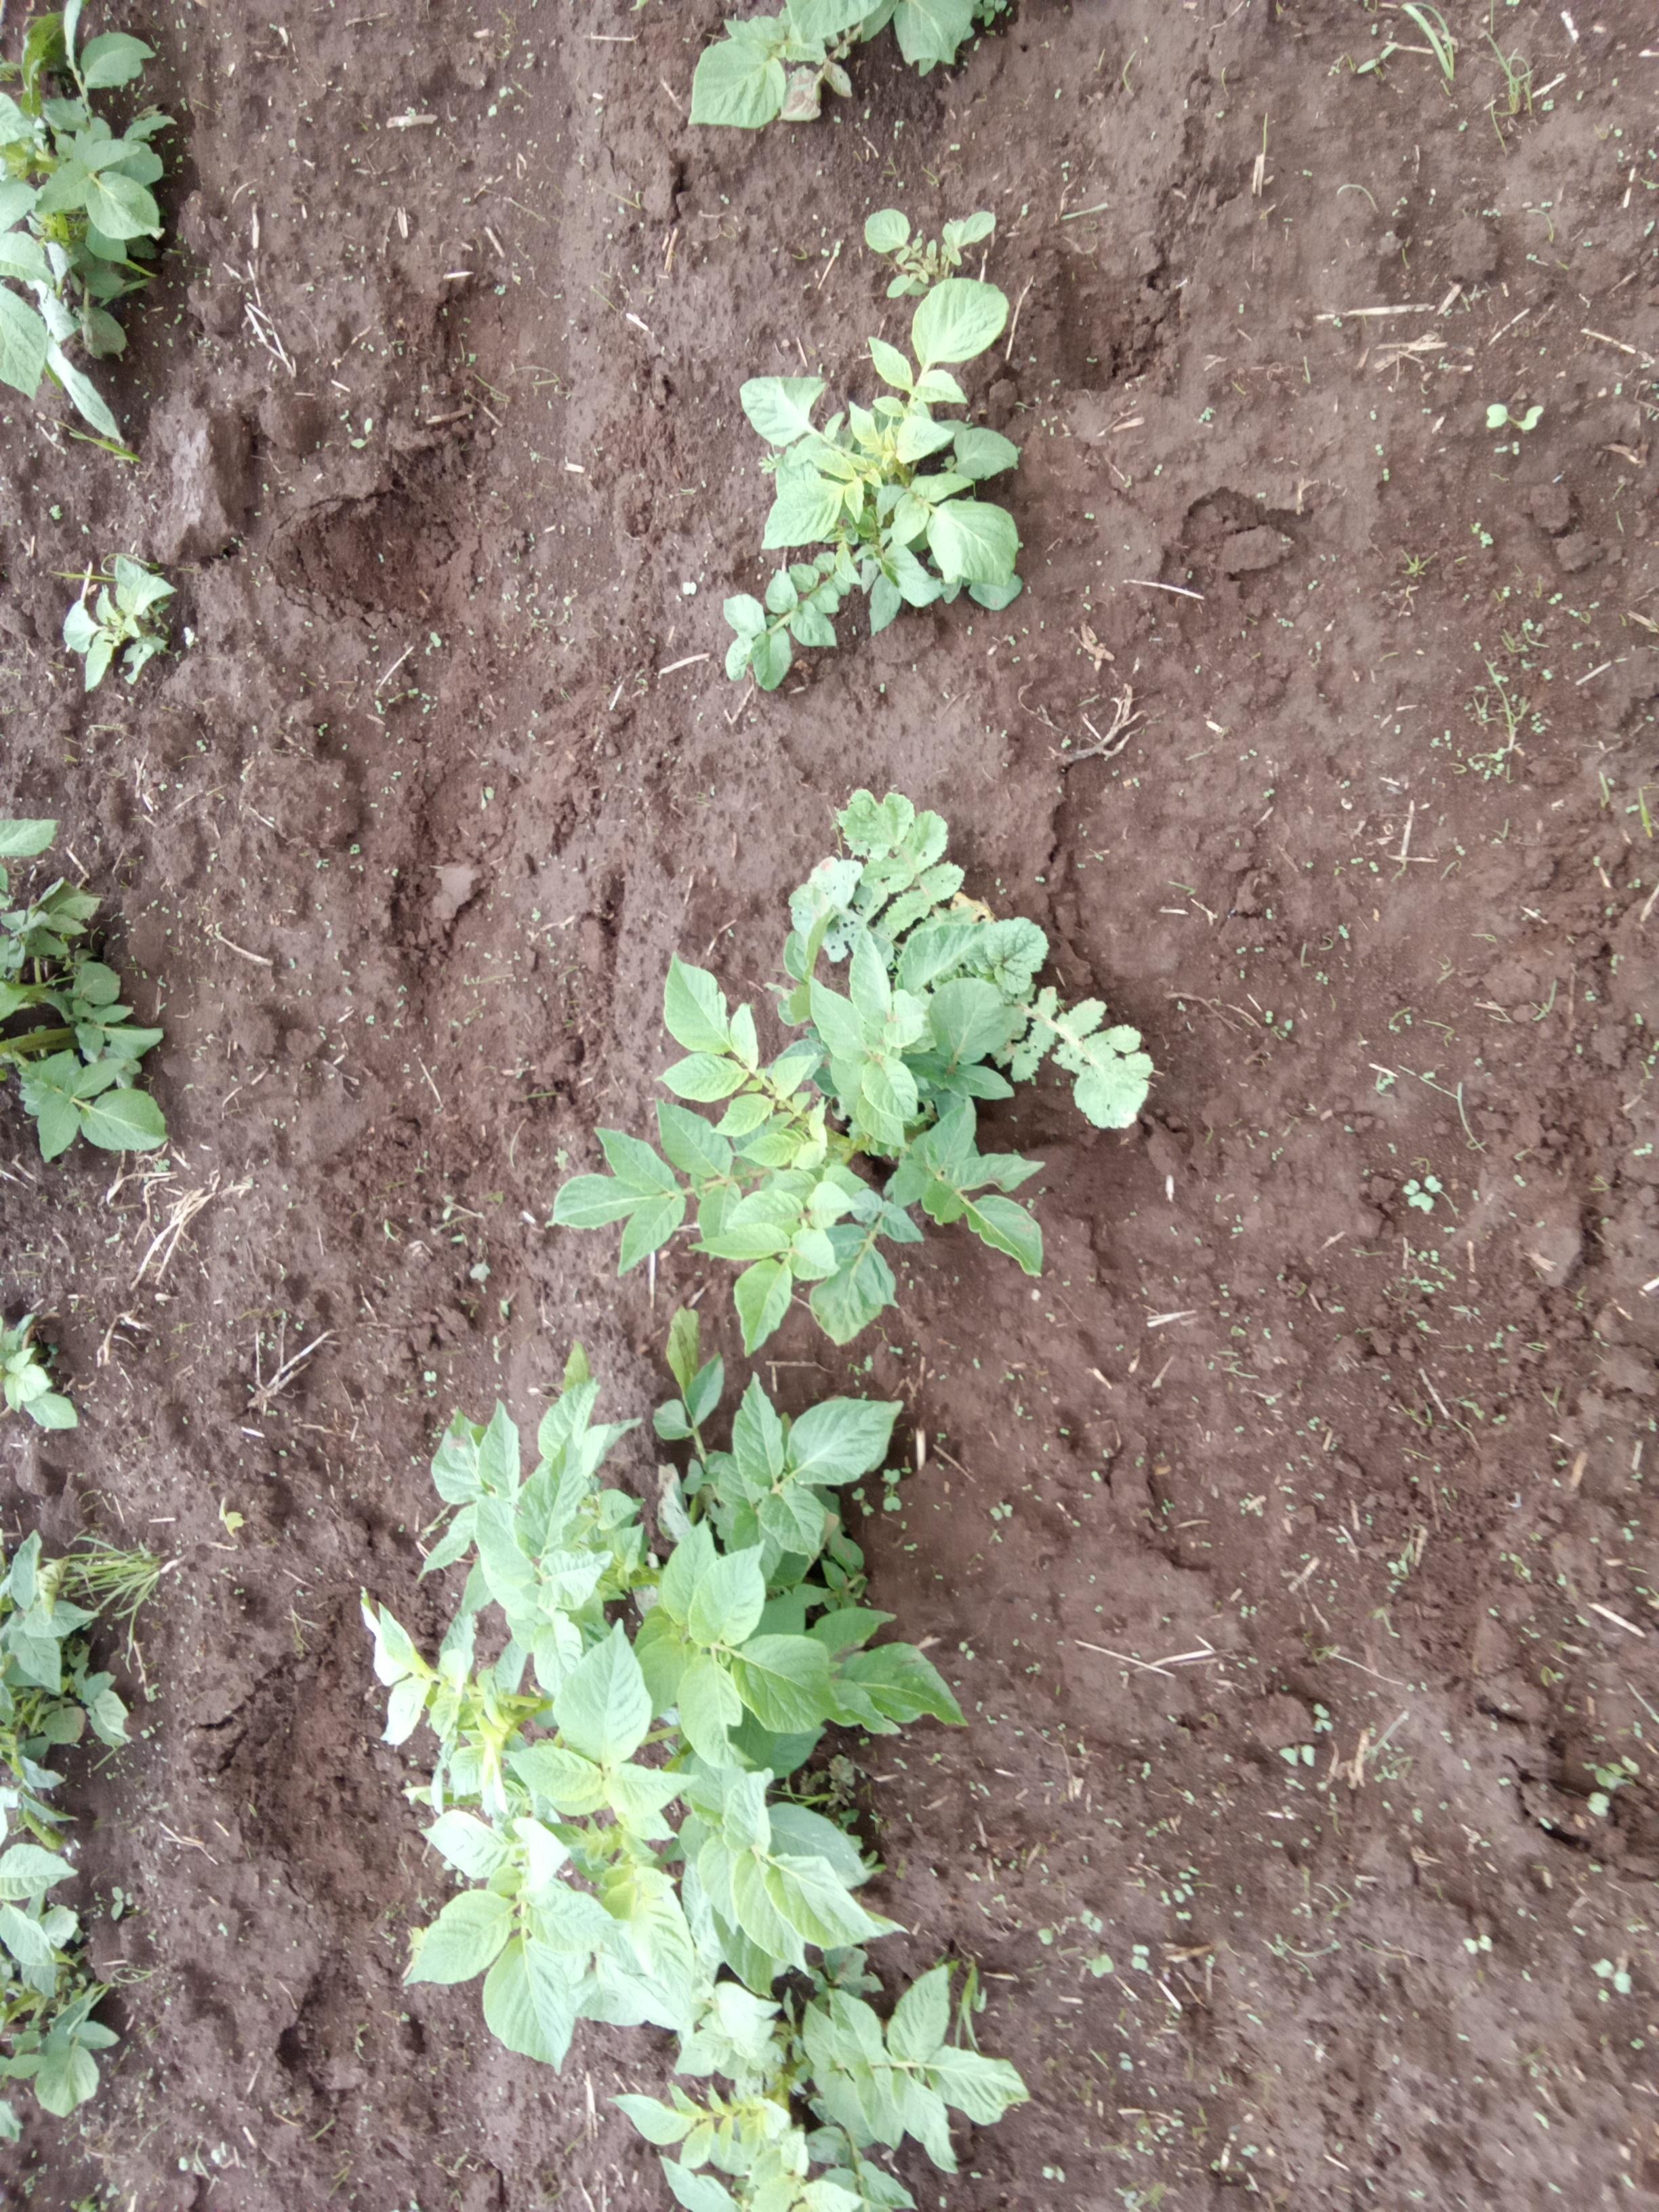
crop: potato
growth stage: vegetative
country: Kenya
